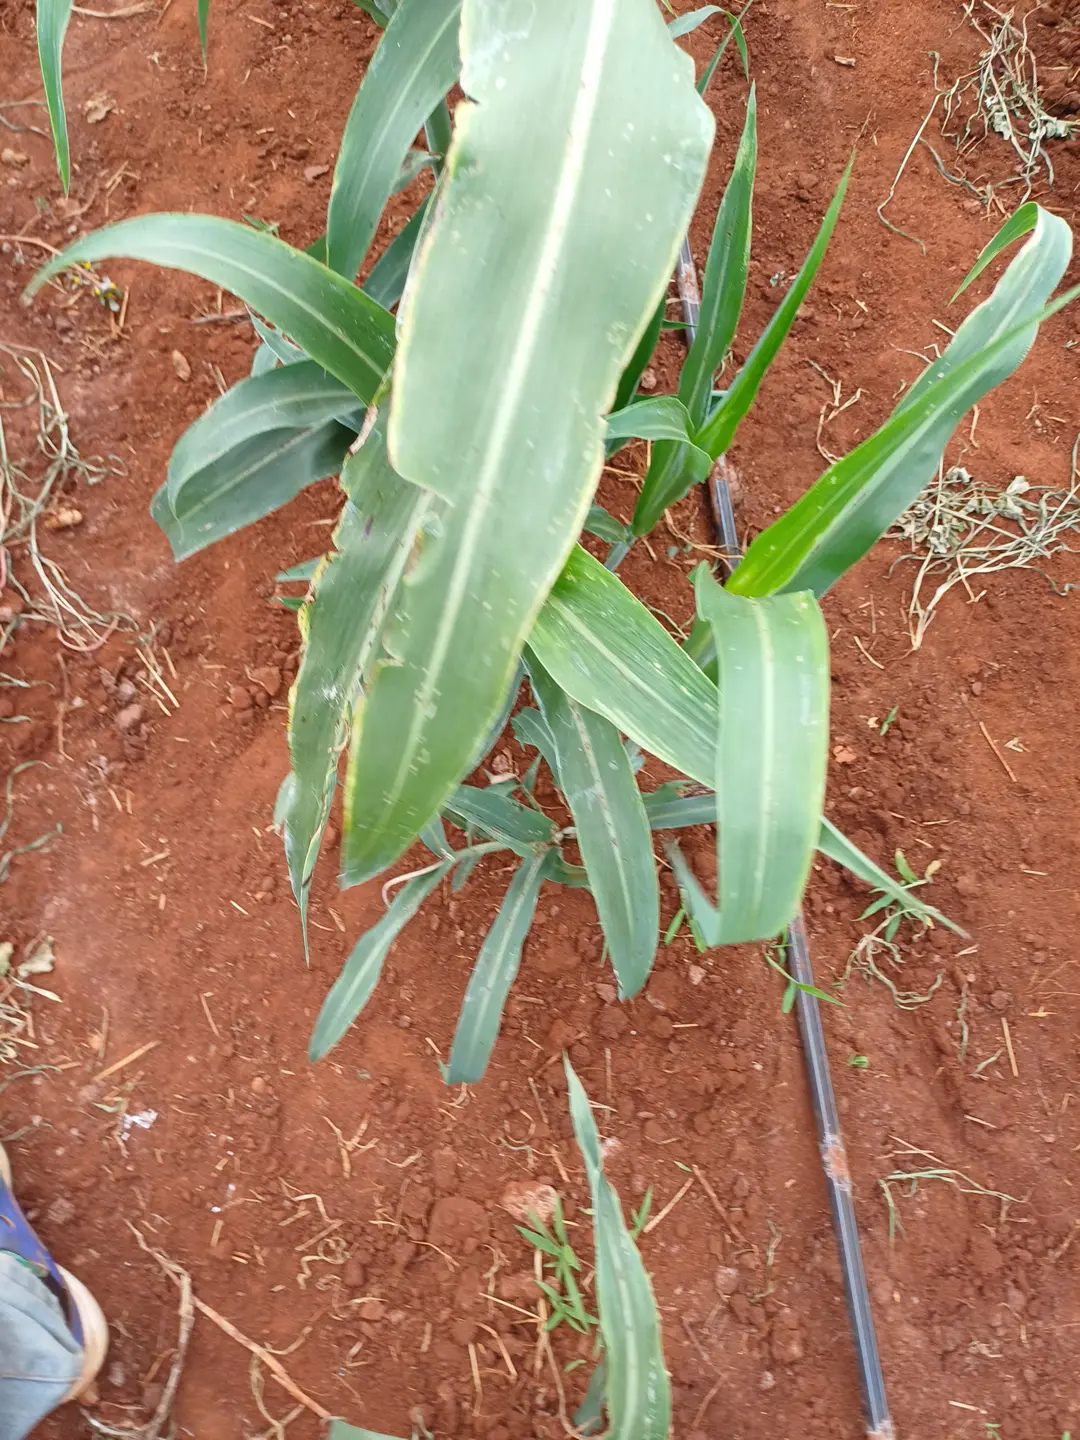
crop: sorghum
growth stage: vegetative
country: Kenya
